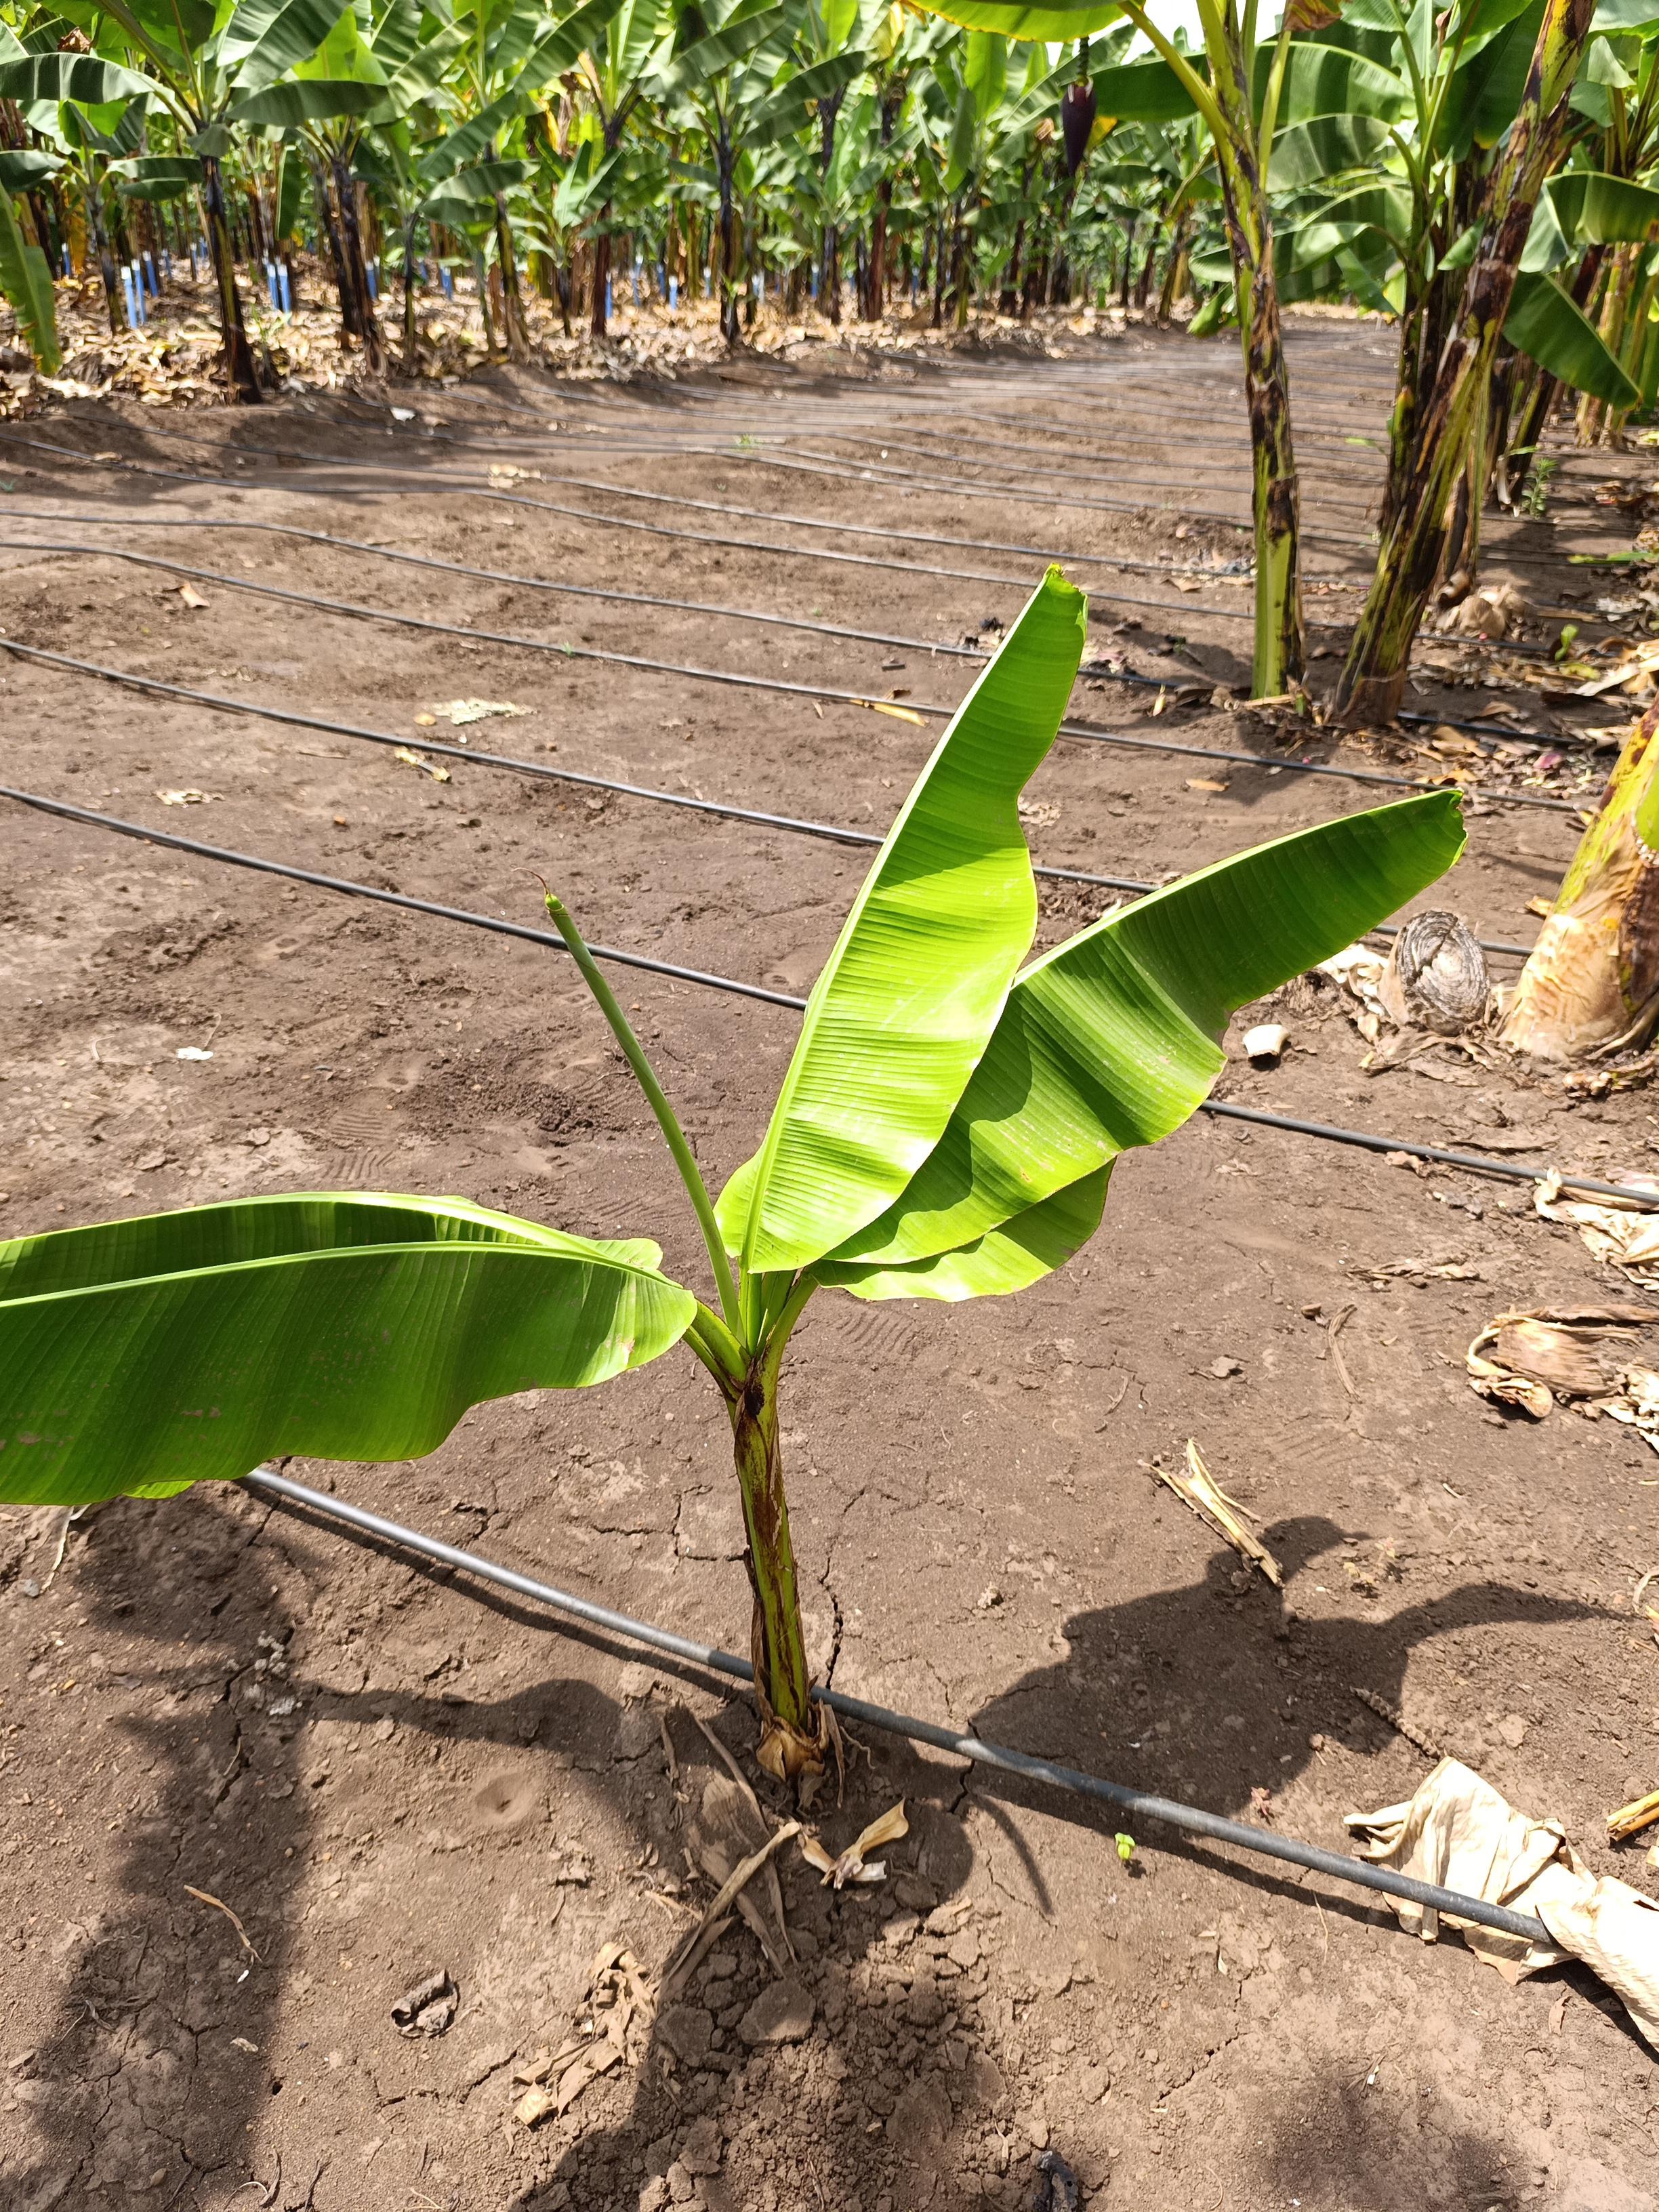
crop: banana
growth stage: vegetative
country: Tanzania
